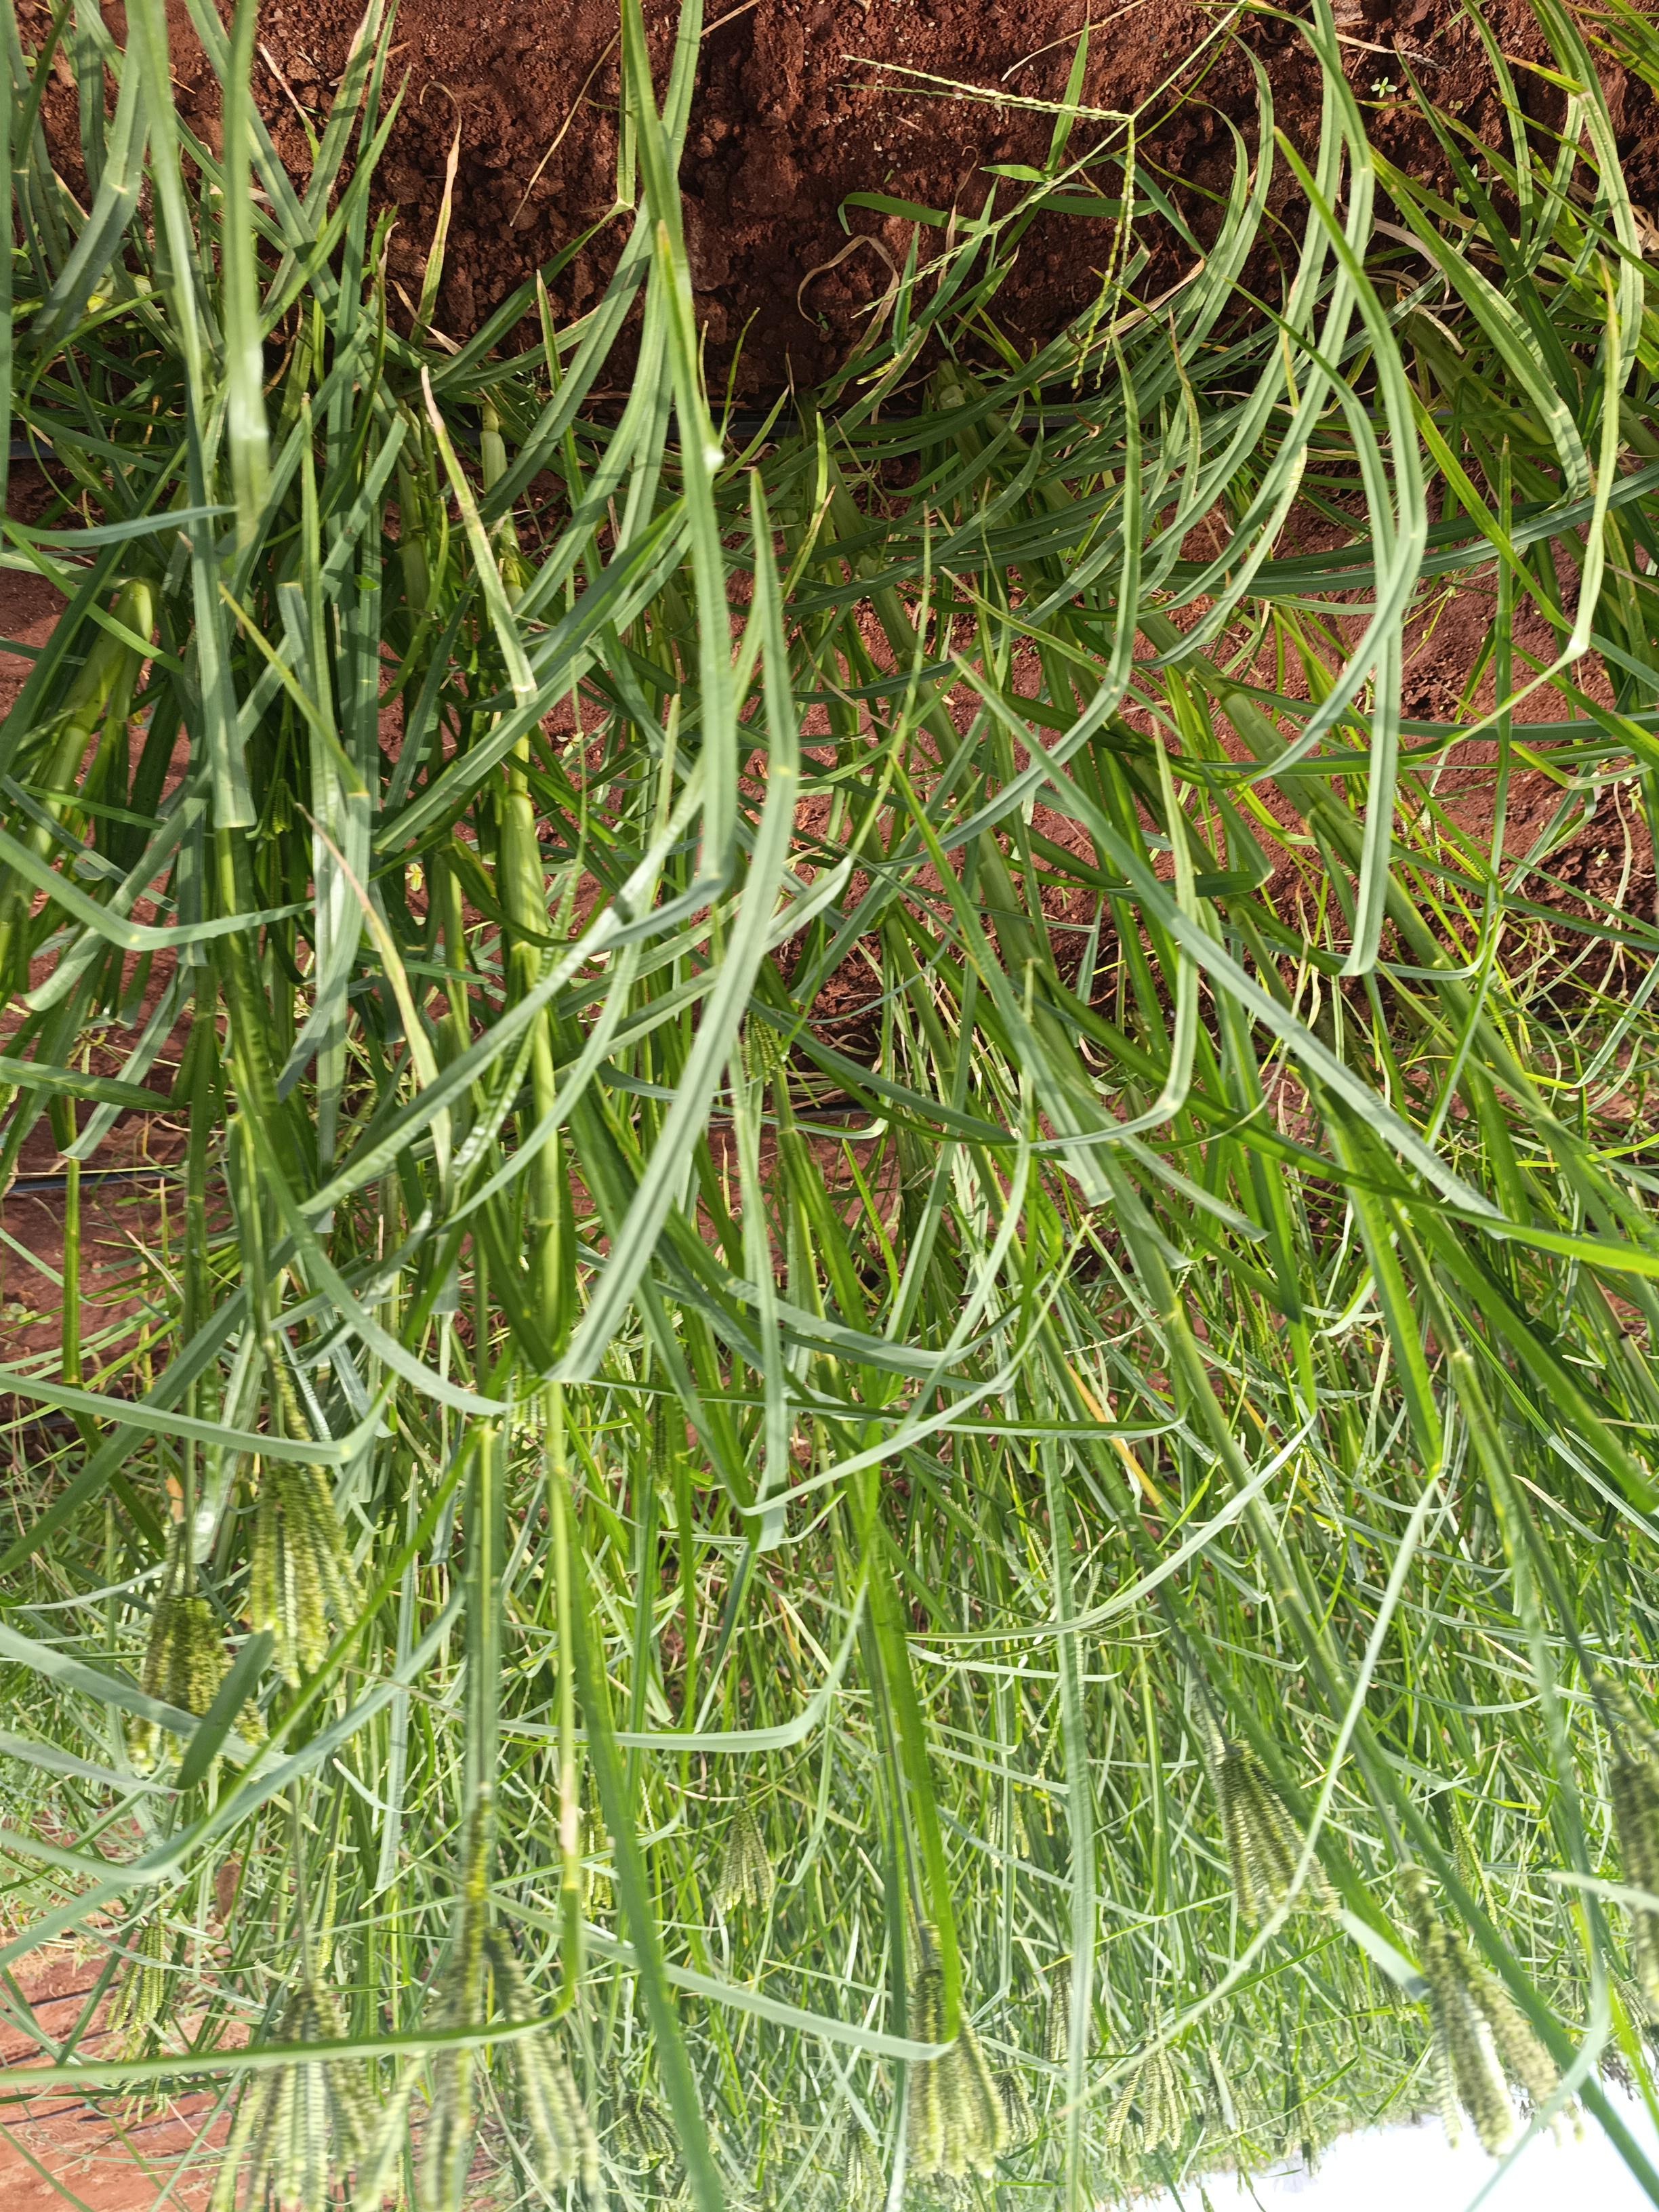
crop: finger millet
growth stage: flowering
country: Kenya
